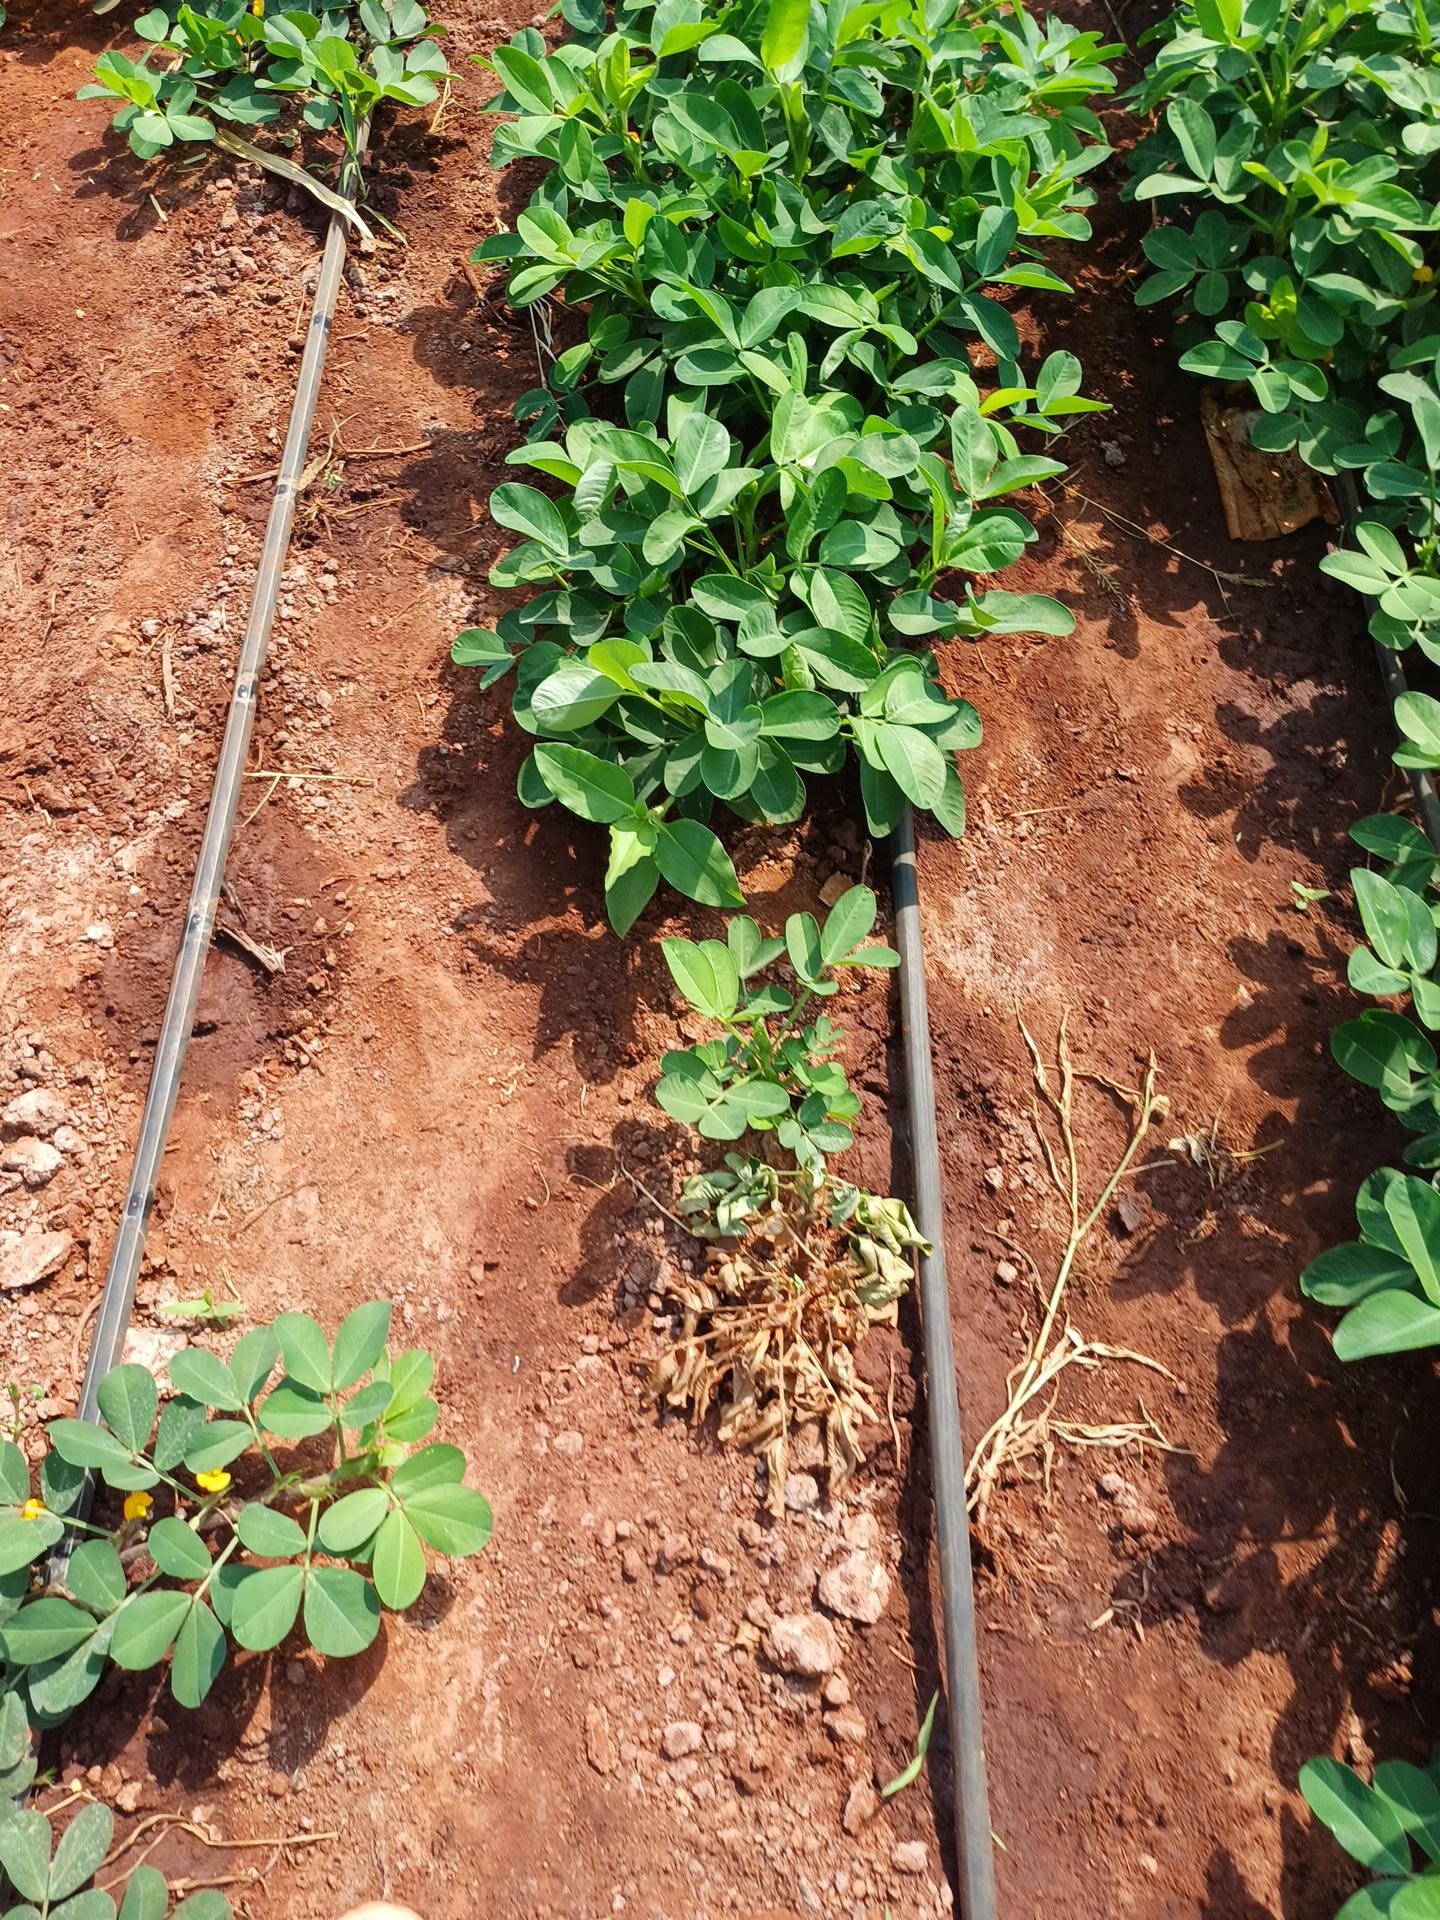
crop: groundnut
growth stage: flowering
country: Kenya
